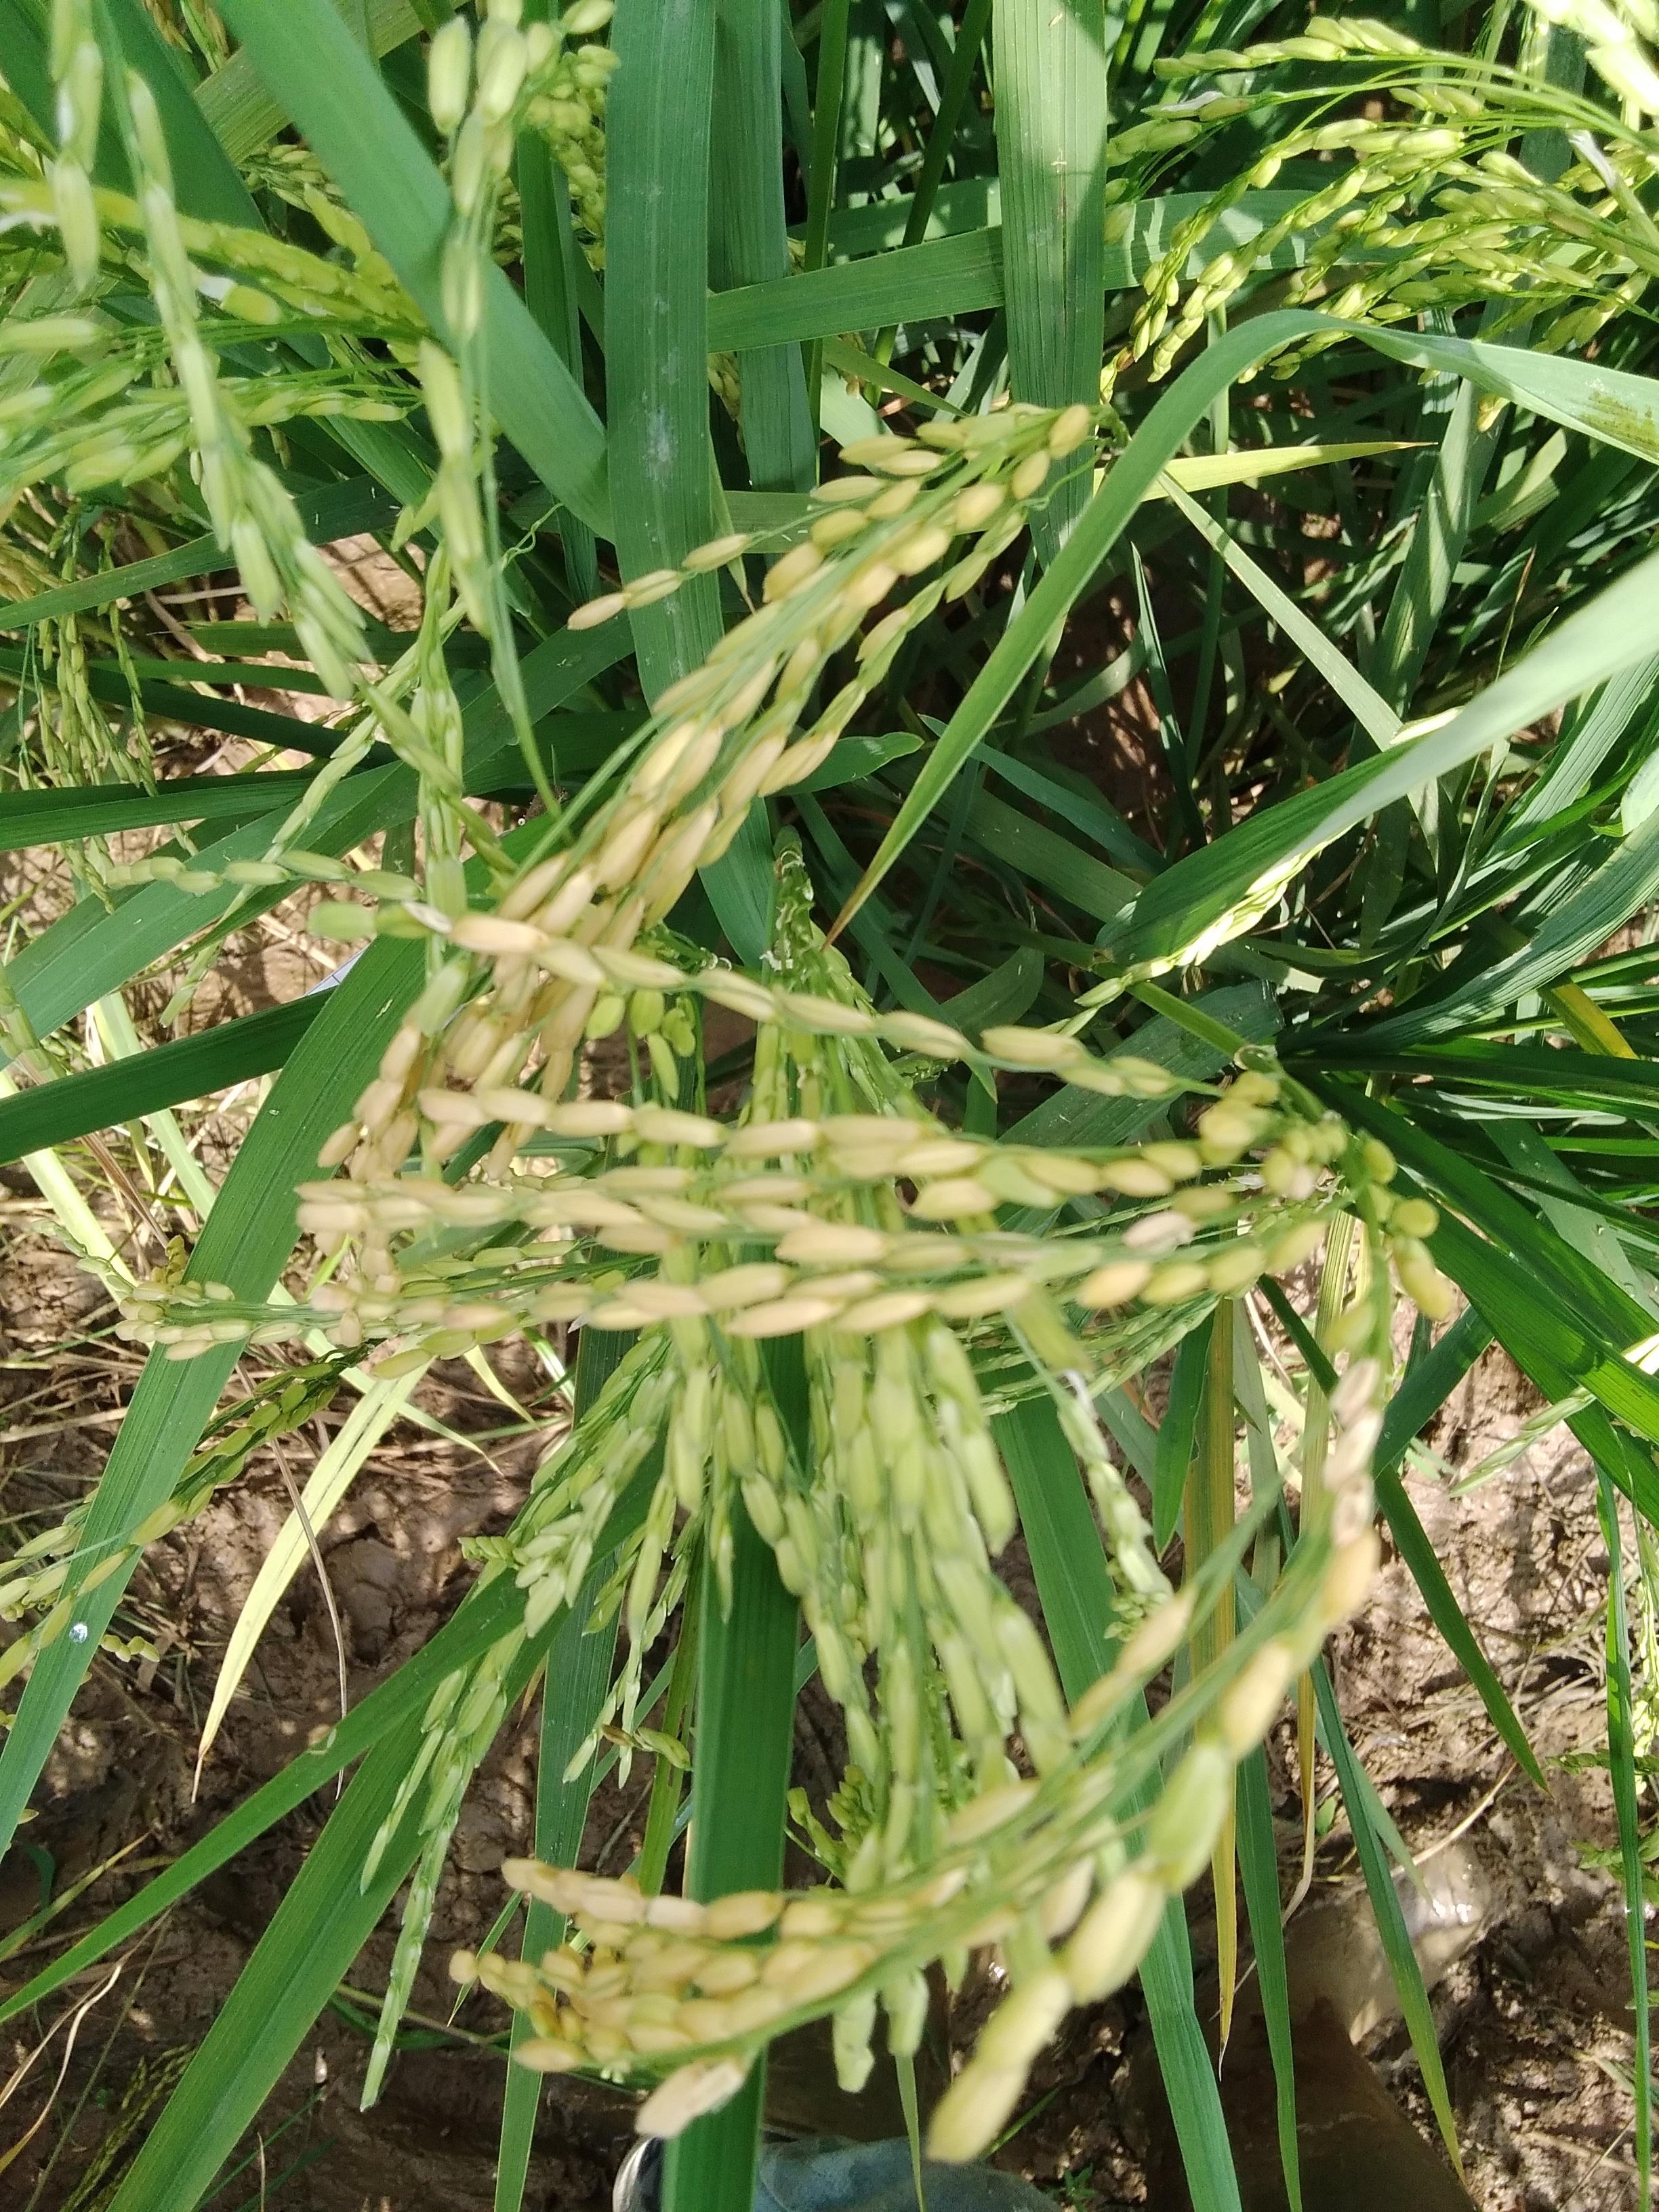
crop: rice
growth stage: ripening
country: Nigeria
